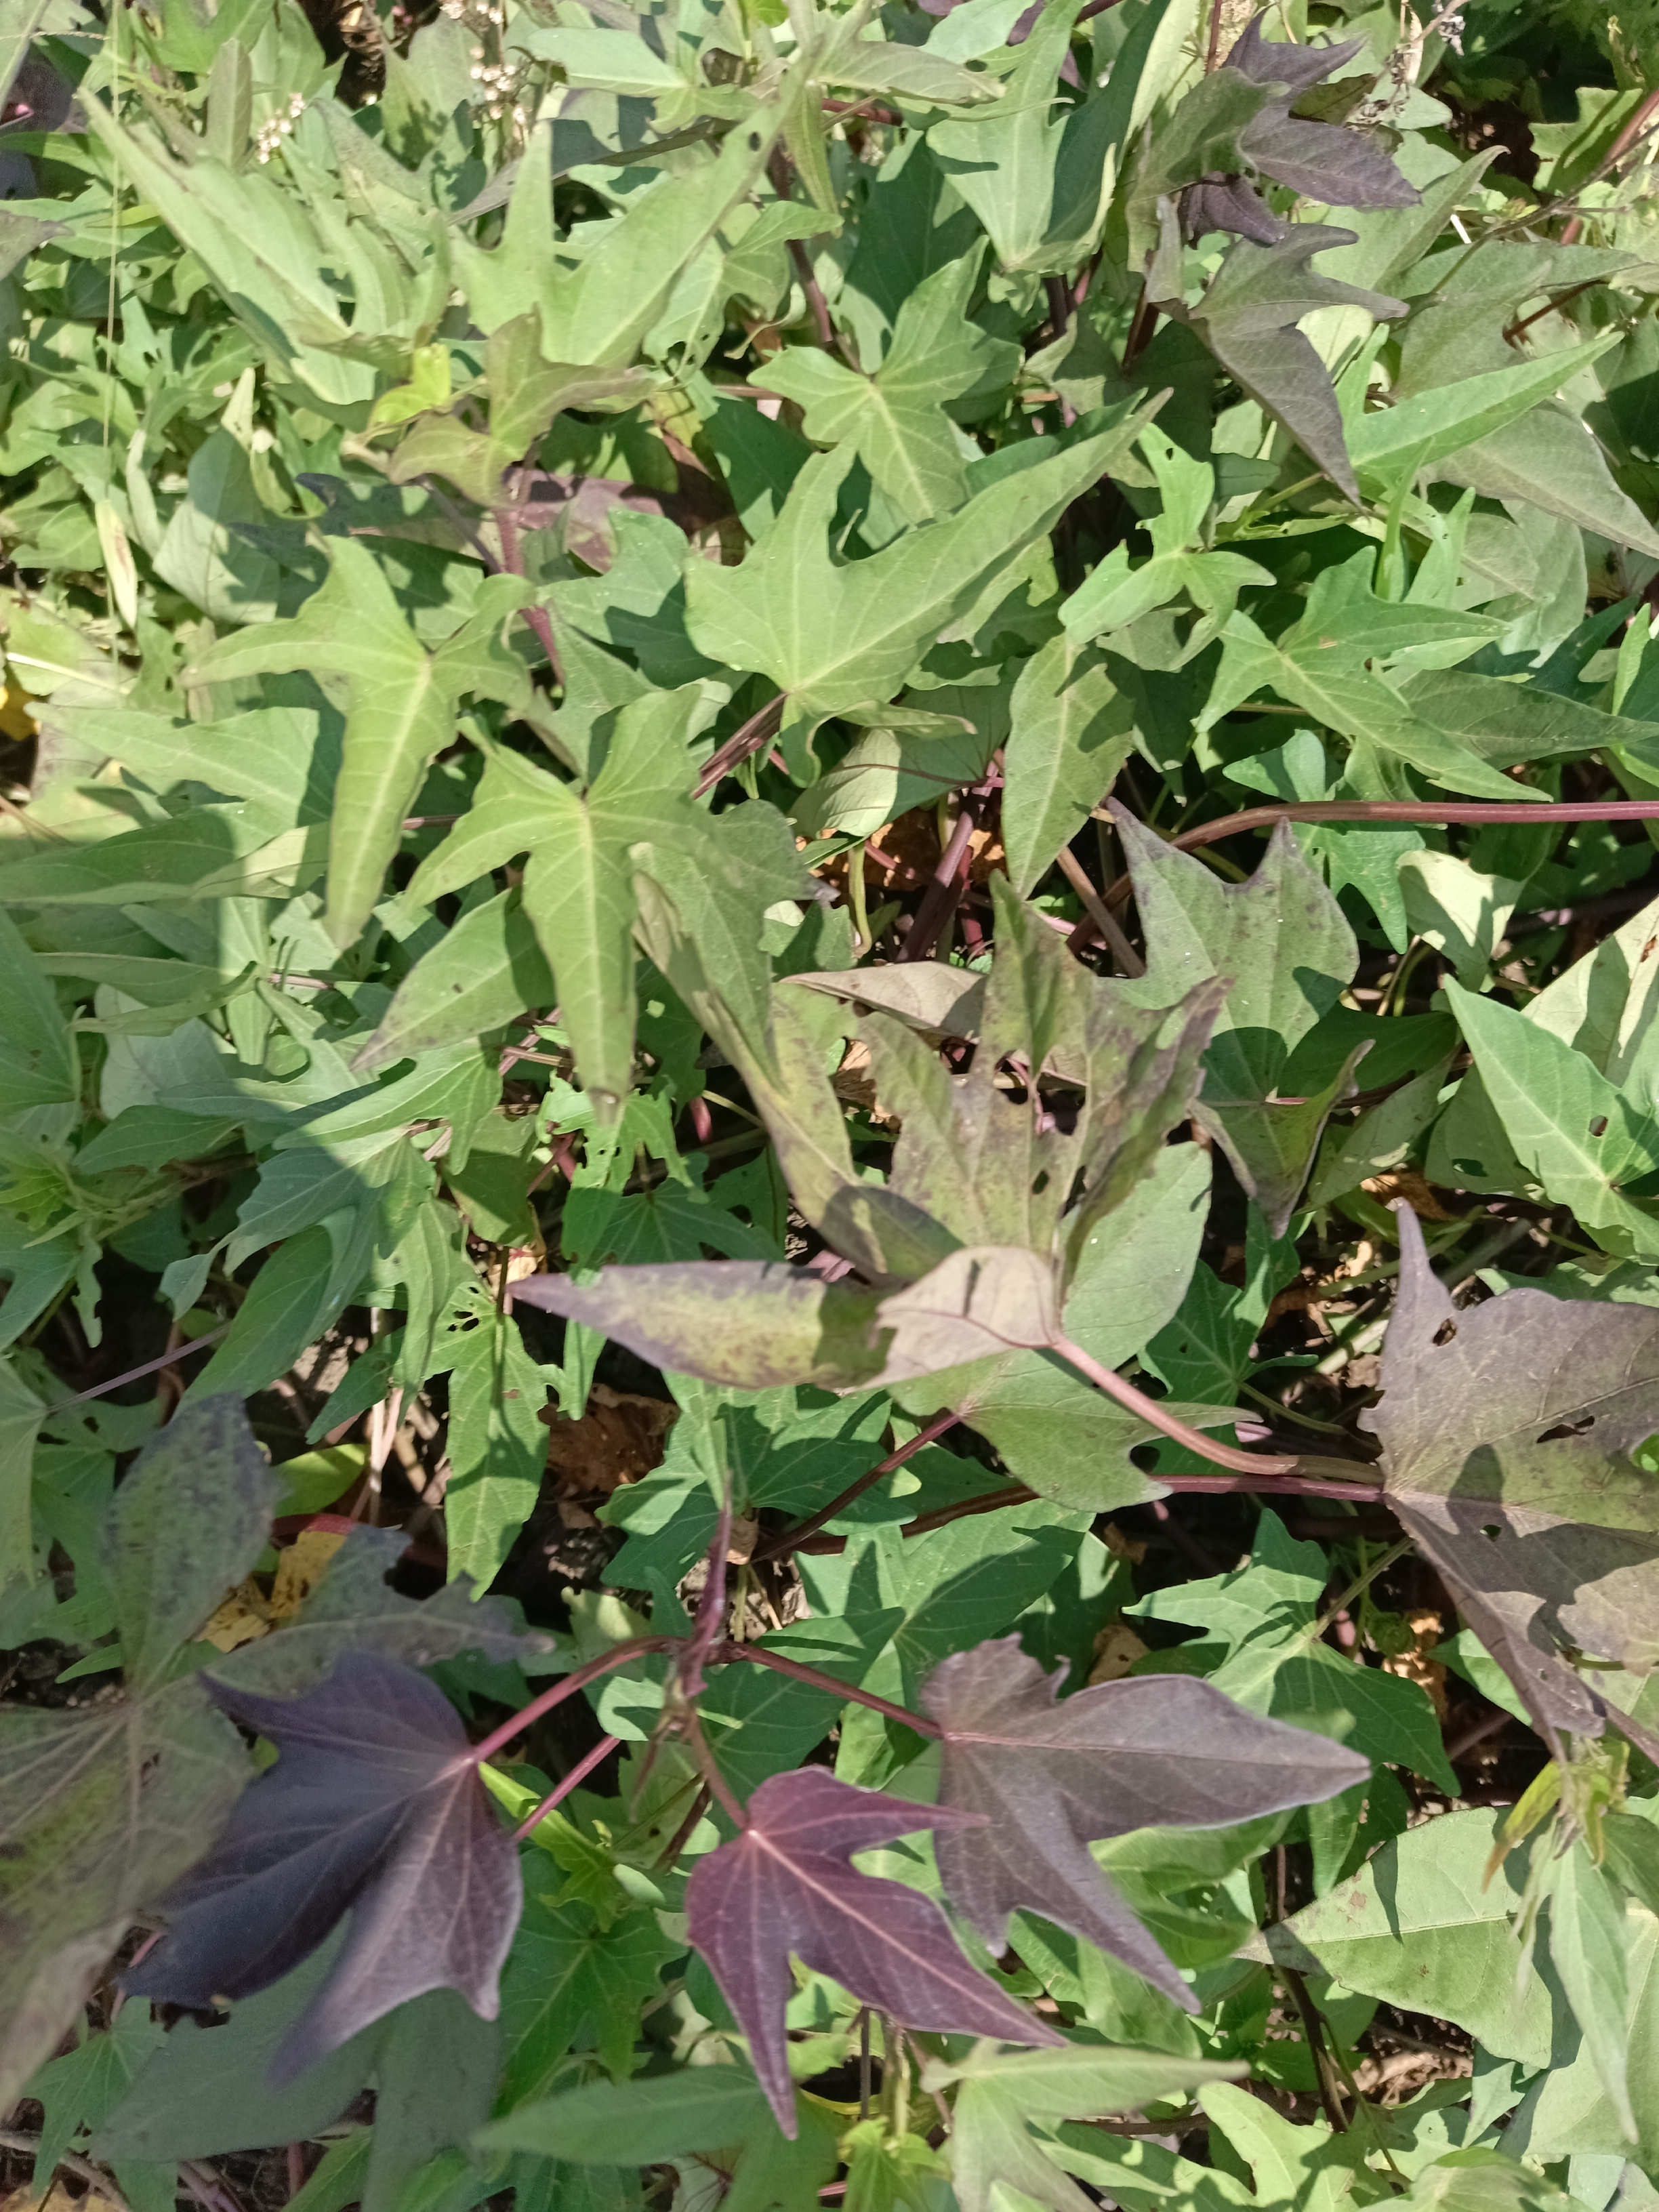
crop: sweet potato
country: Tanzania
